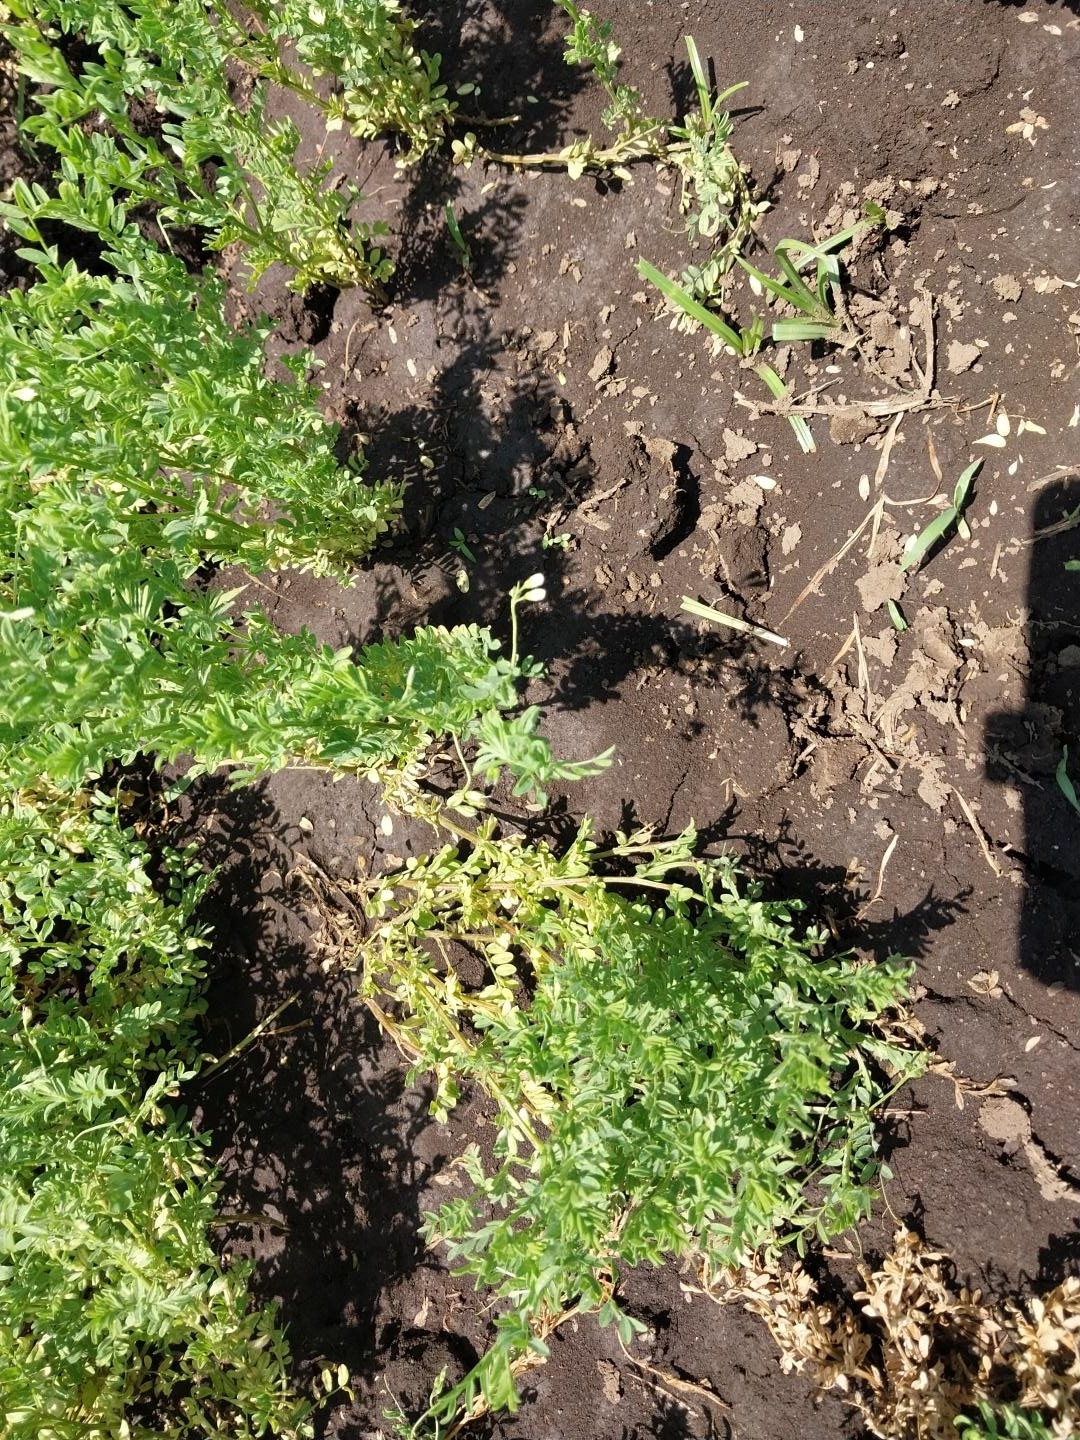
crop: lentil
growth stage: flowering
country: Tanzania
